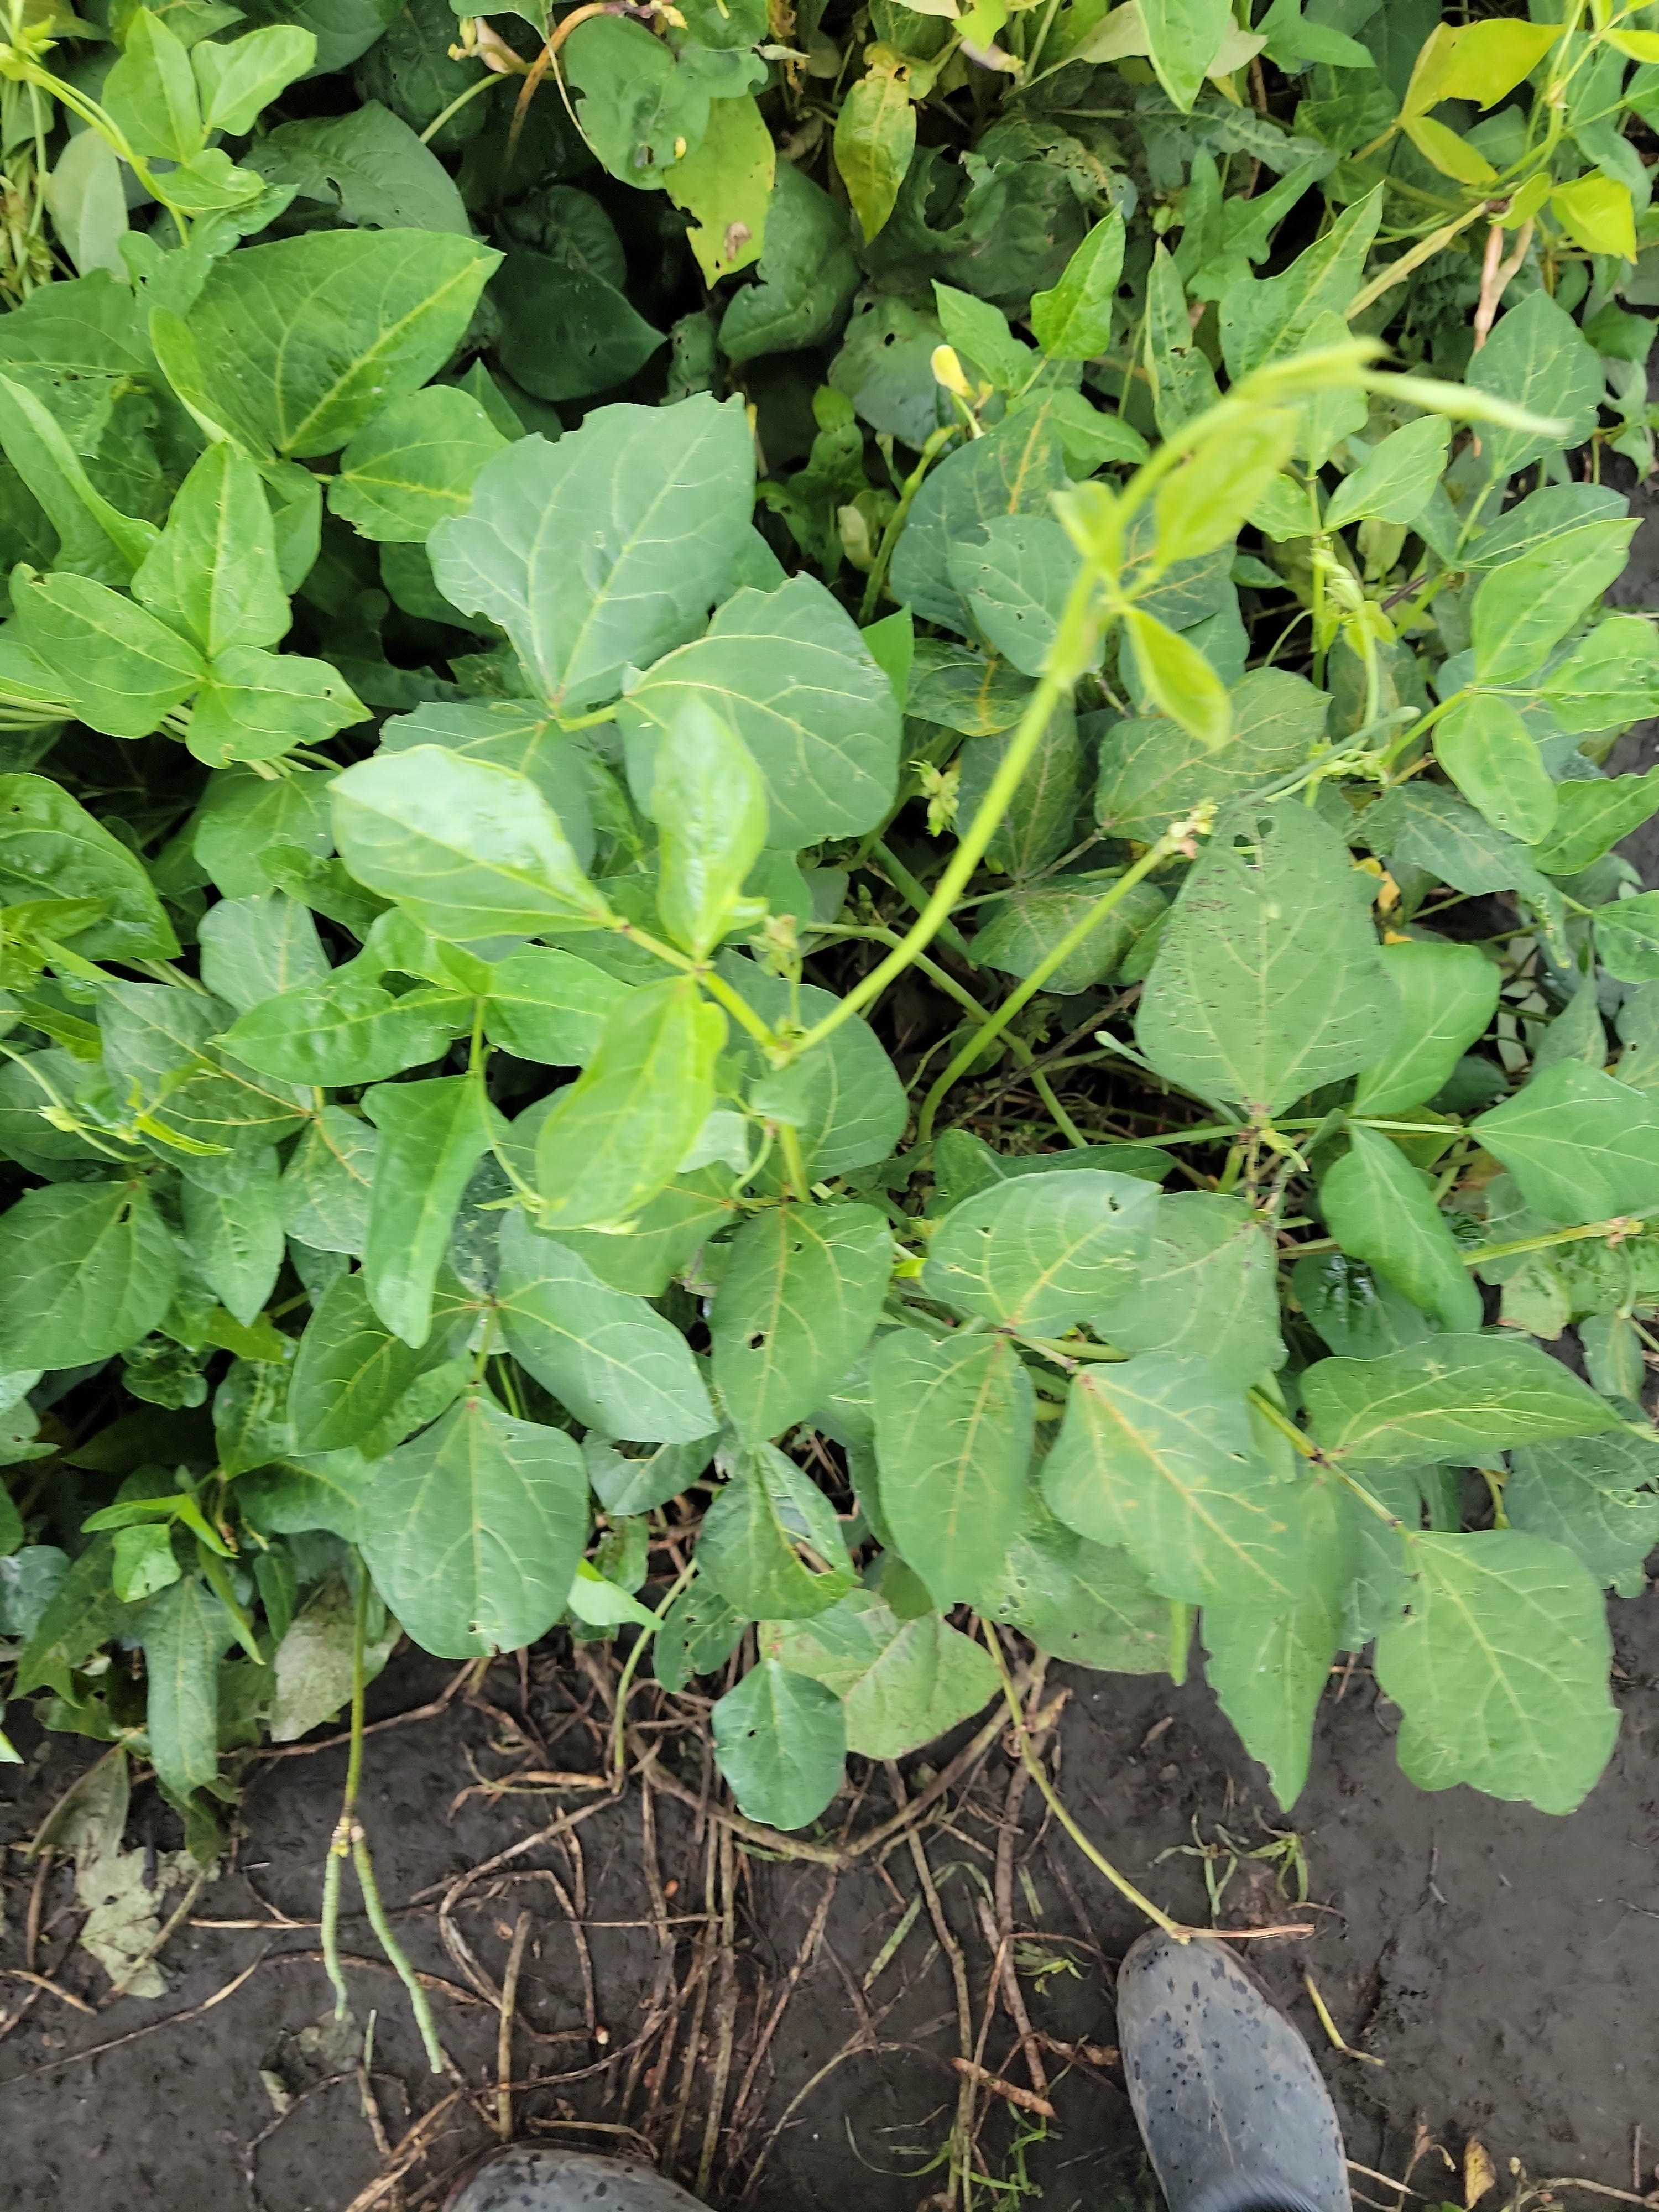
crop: cowpea
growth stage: development pod
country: Tanzania
